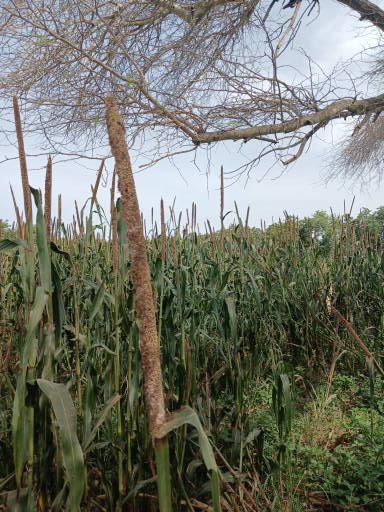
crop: pearl millet
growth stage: maturity
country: Senegal
